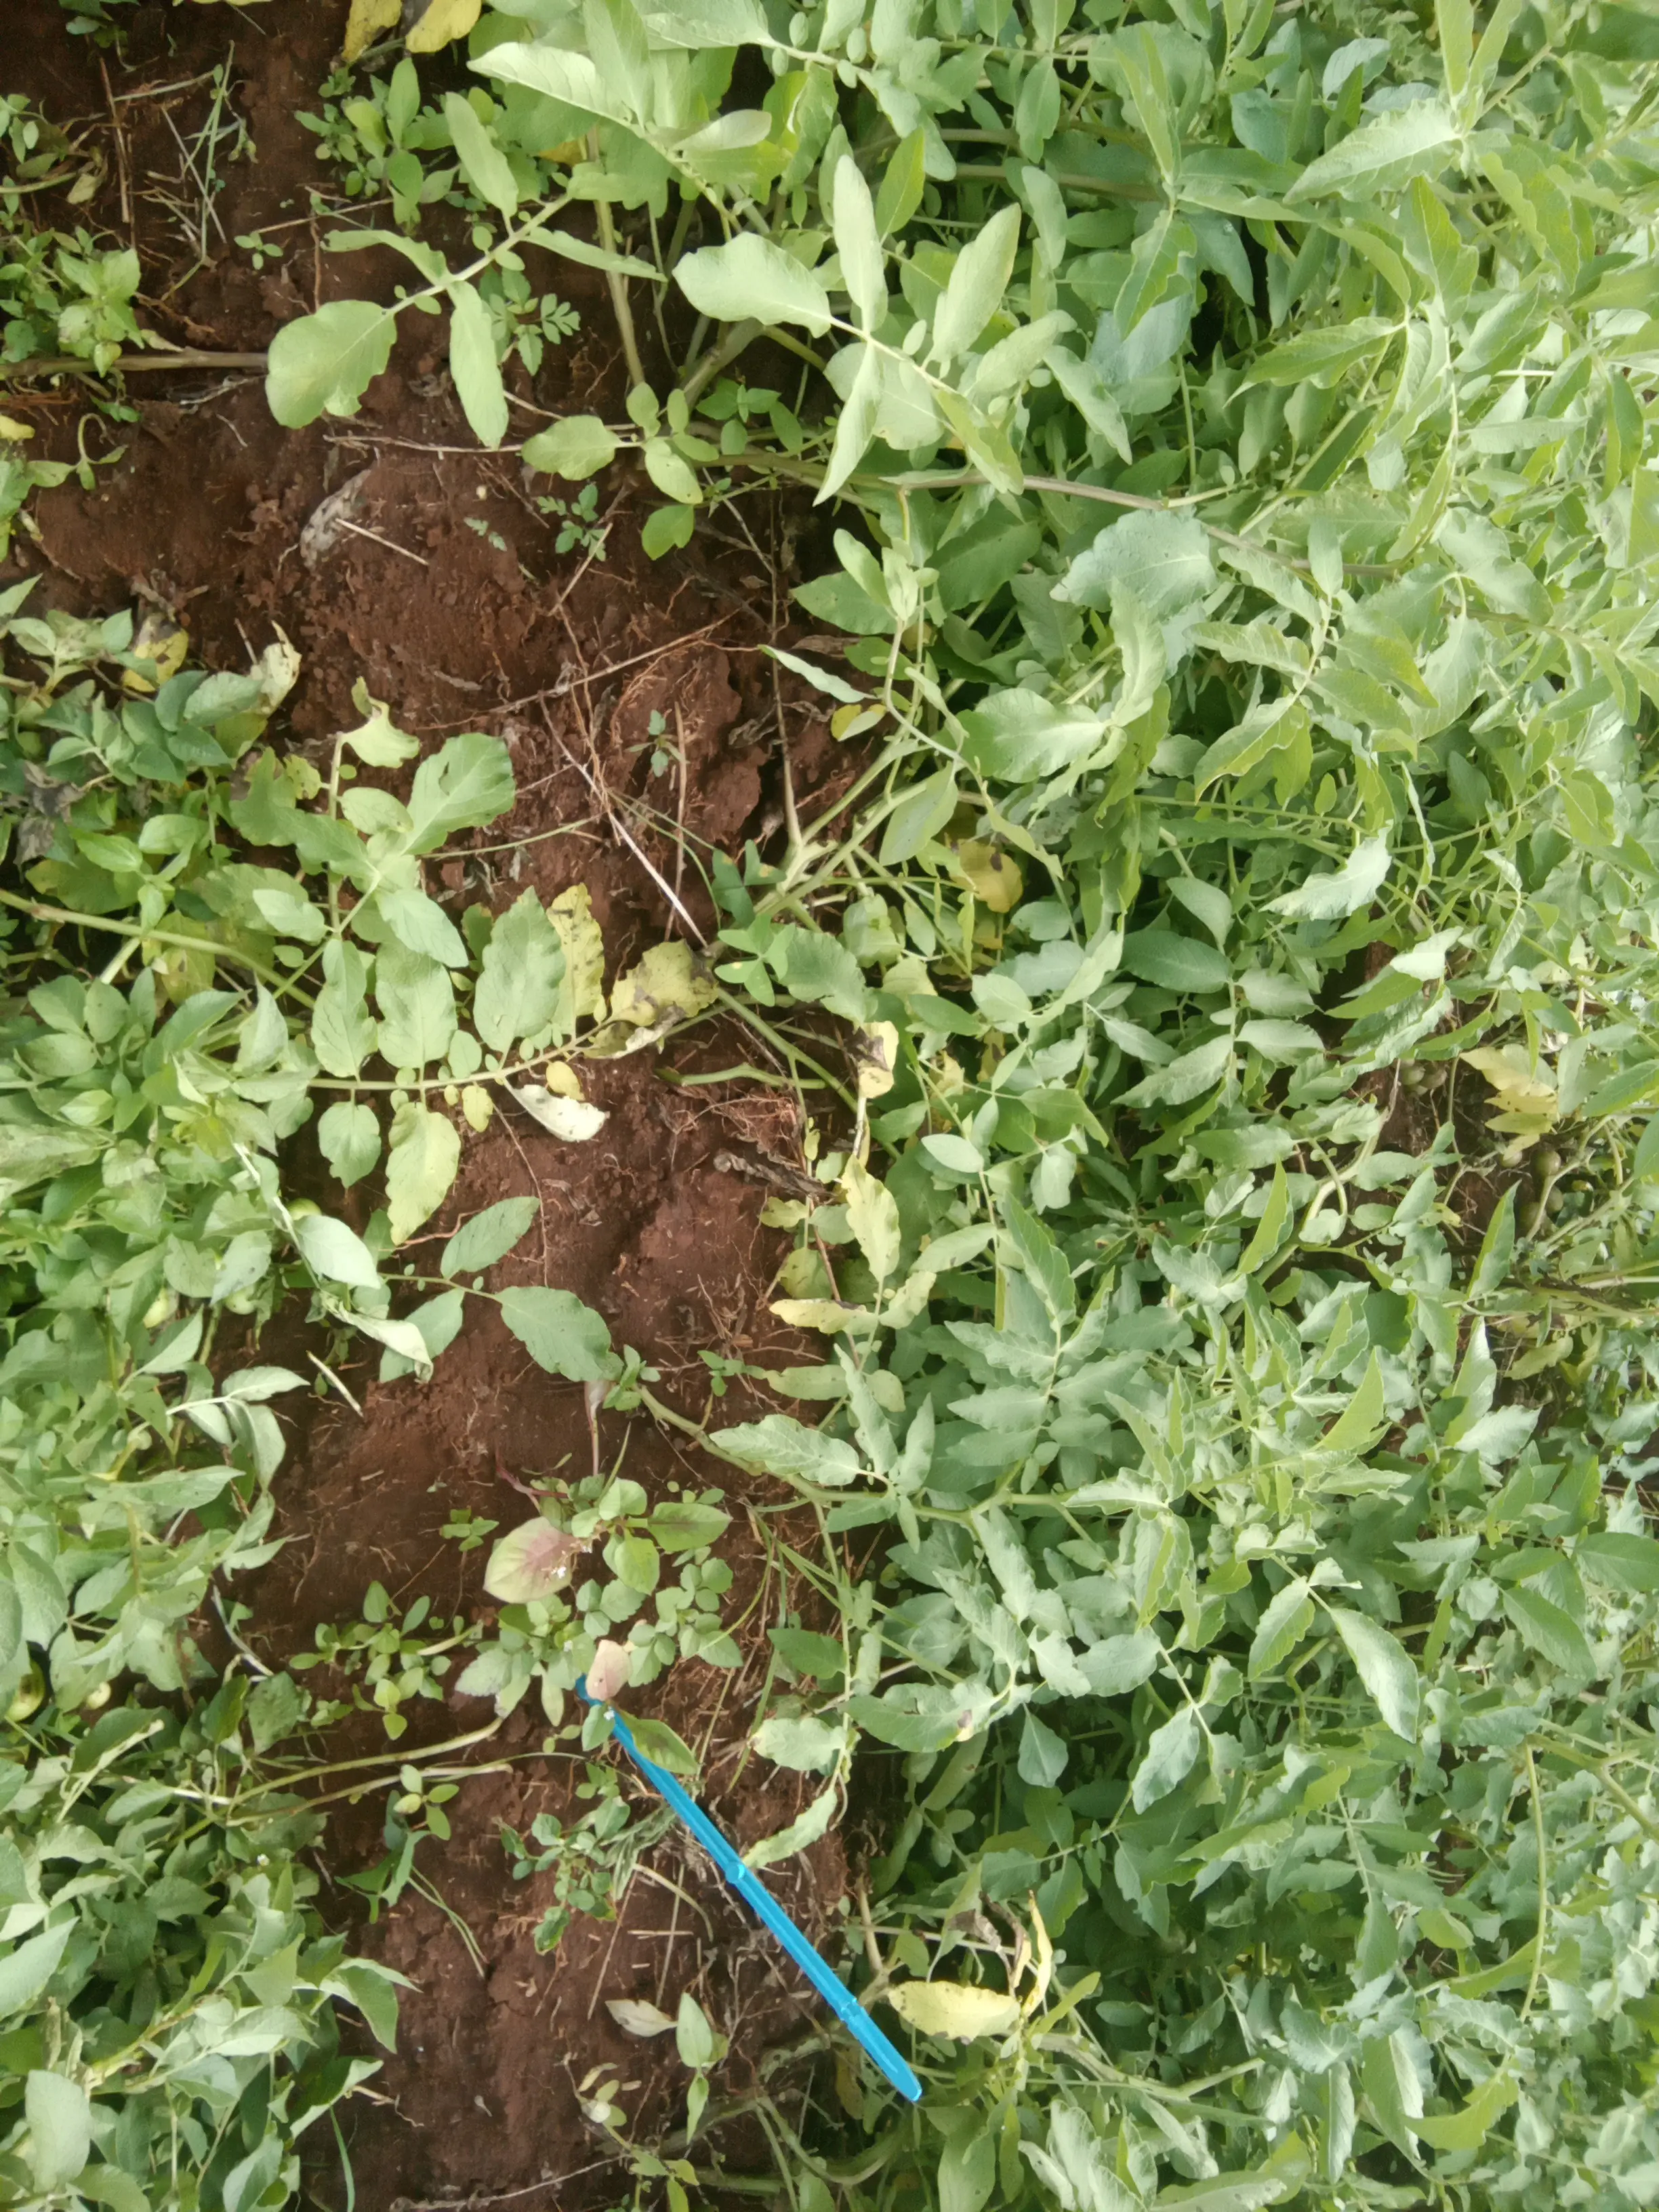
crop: potato
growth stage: harvest maturity
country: Kenya
